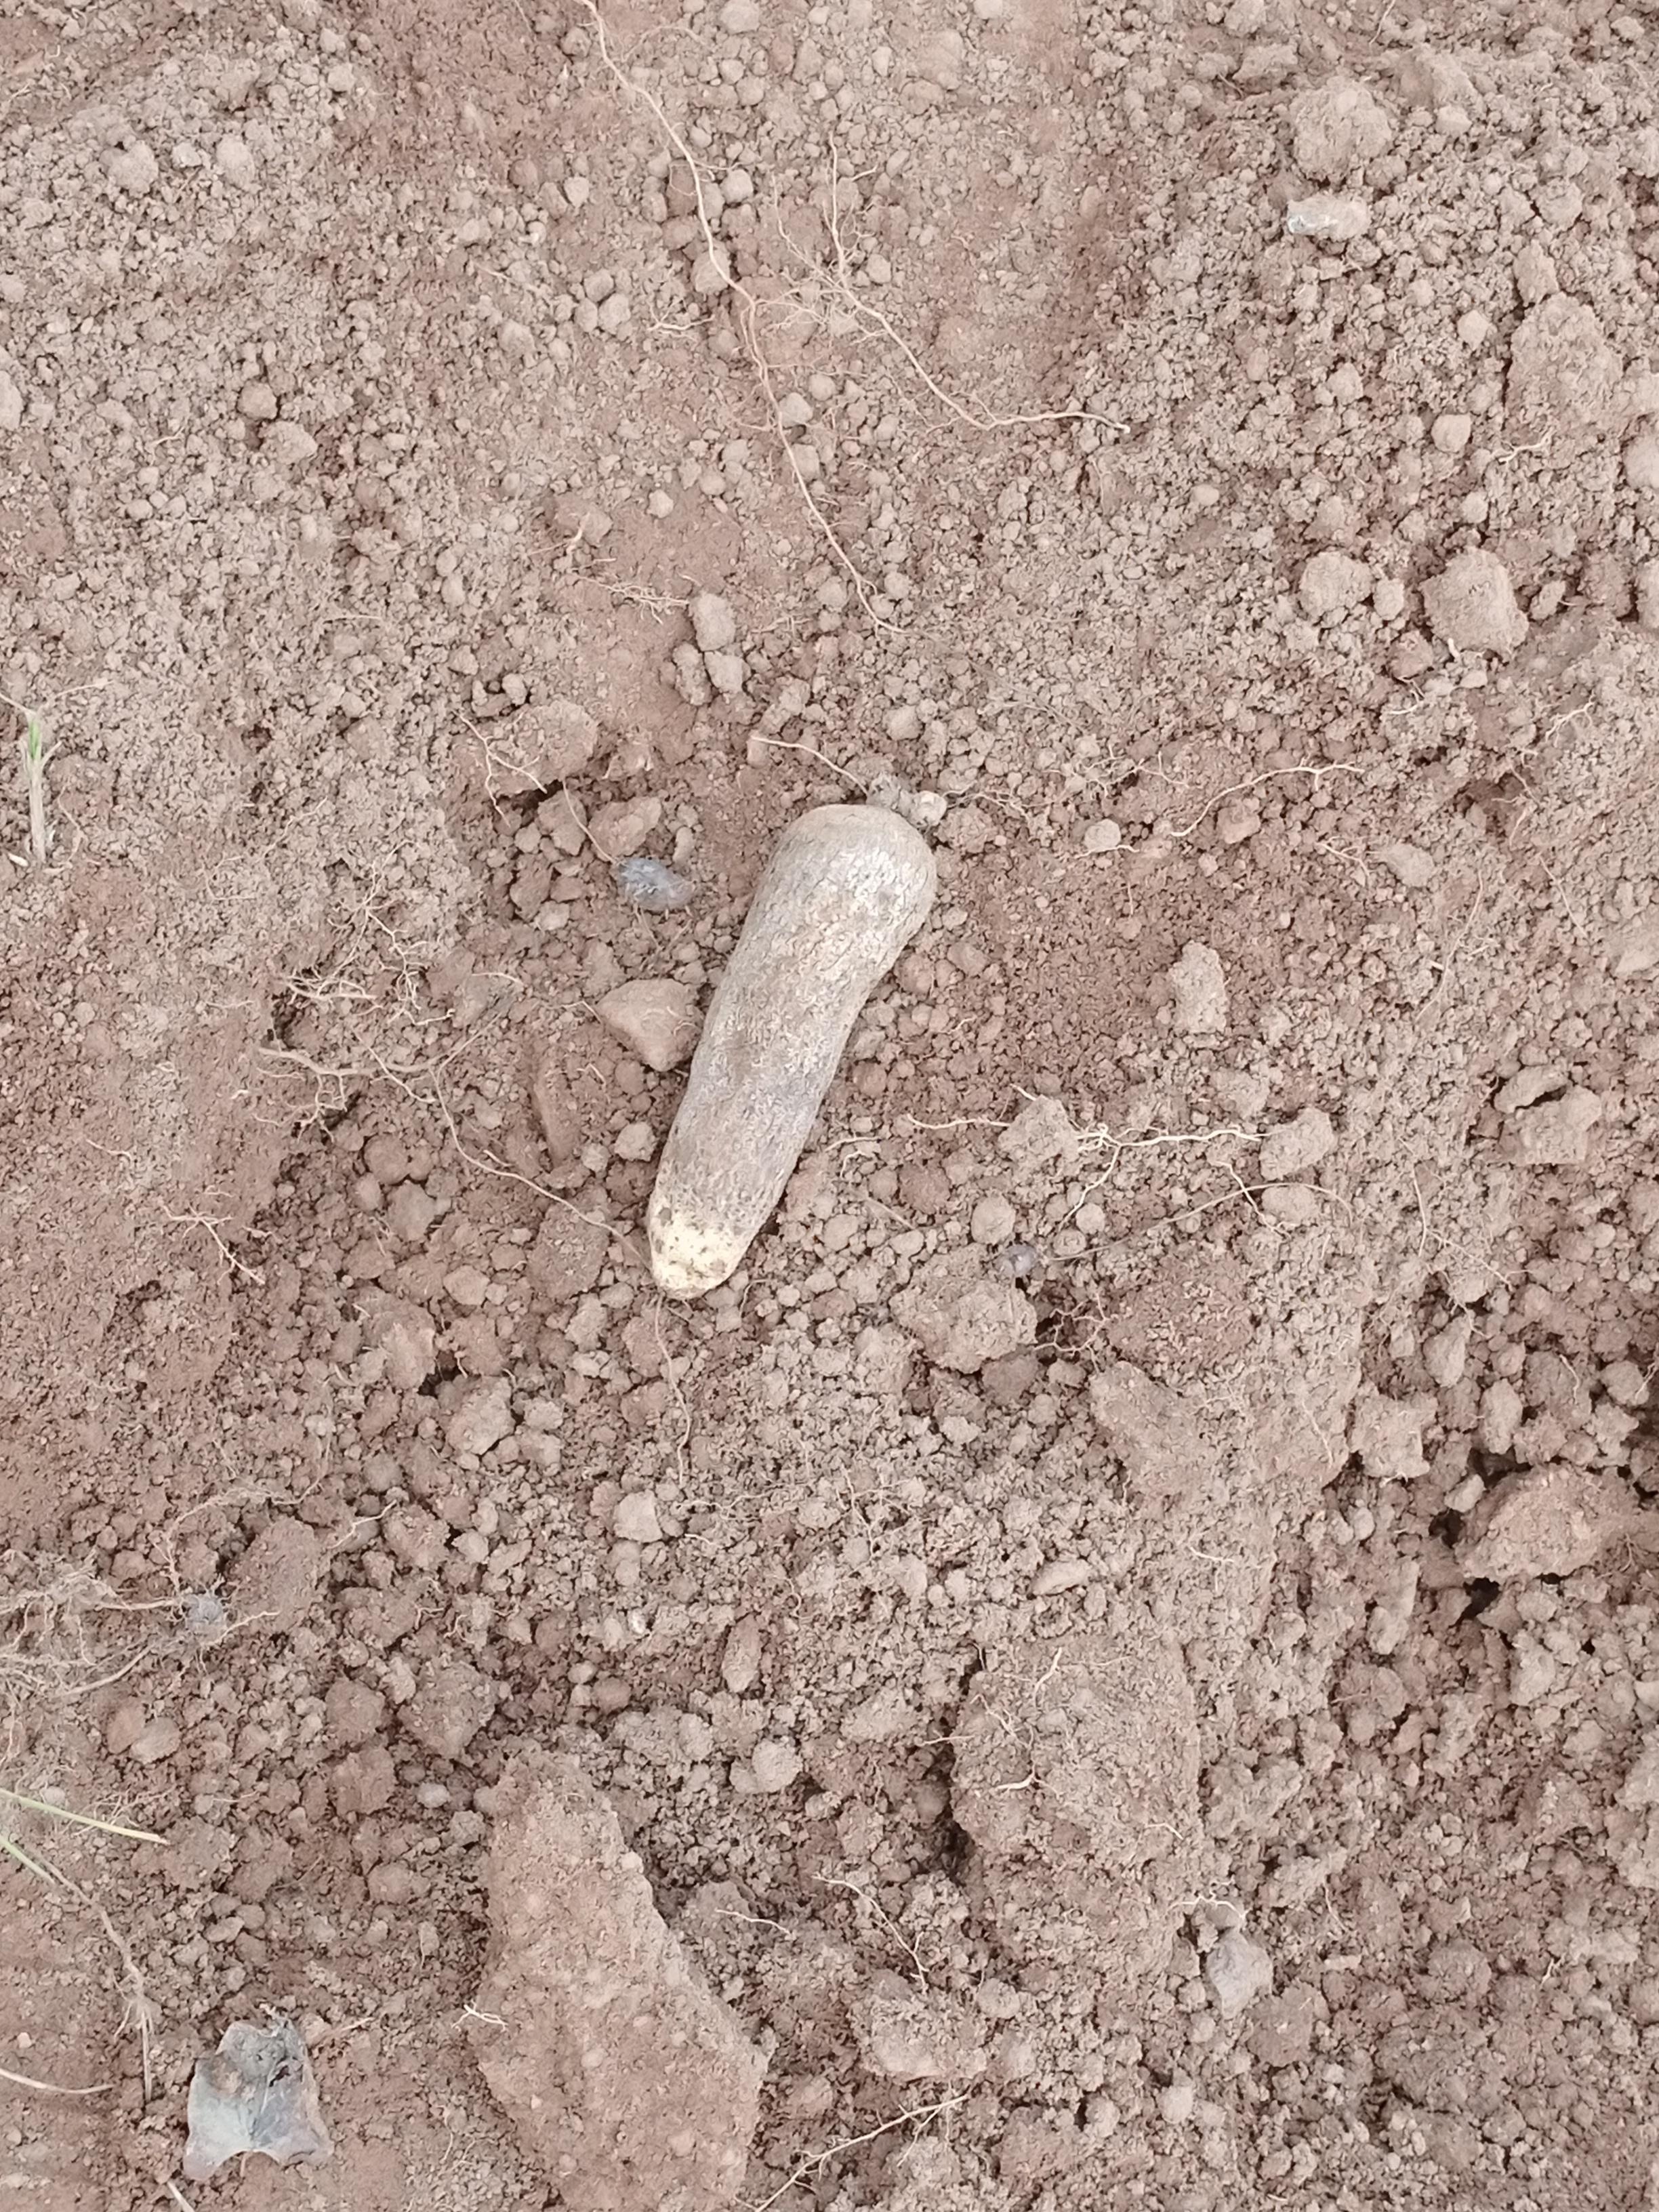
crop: yam
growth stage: harvest
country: Nigeria
